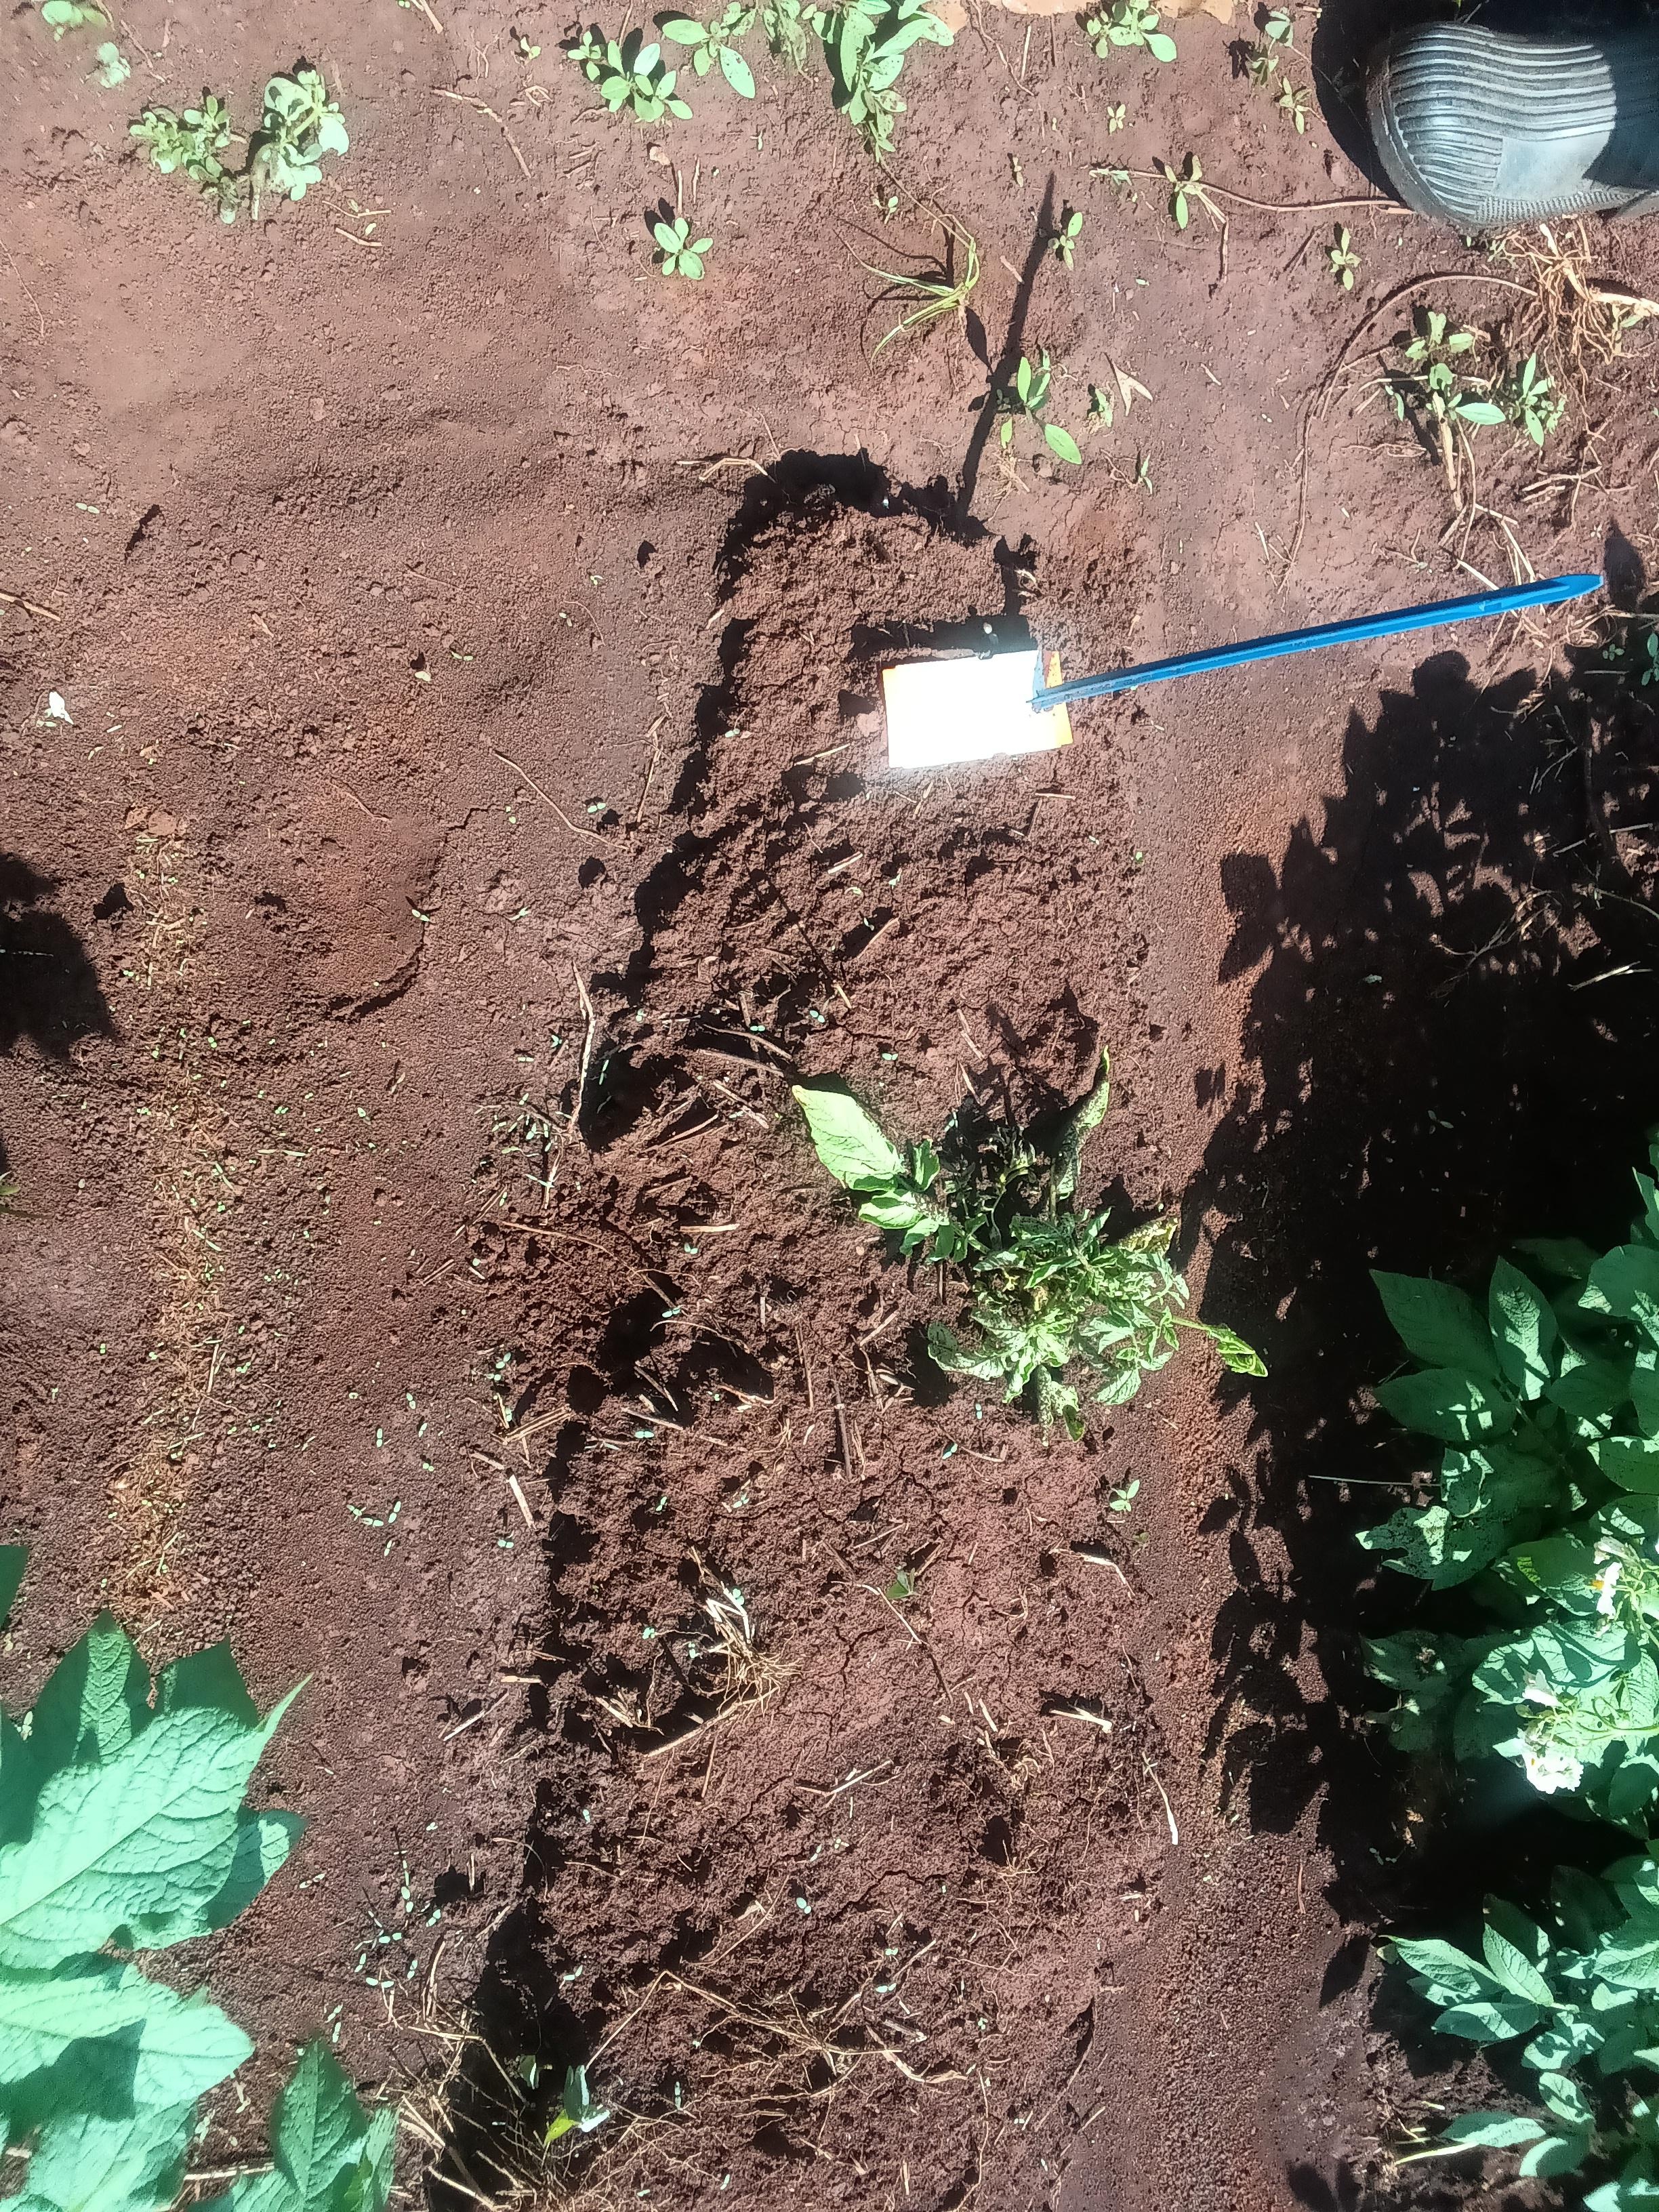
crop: potato
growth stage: flowering
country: Kenya
